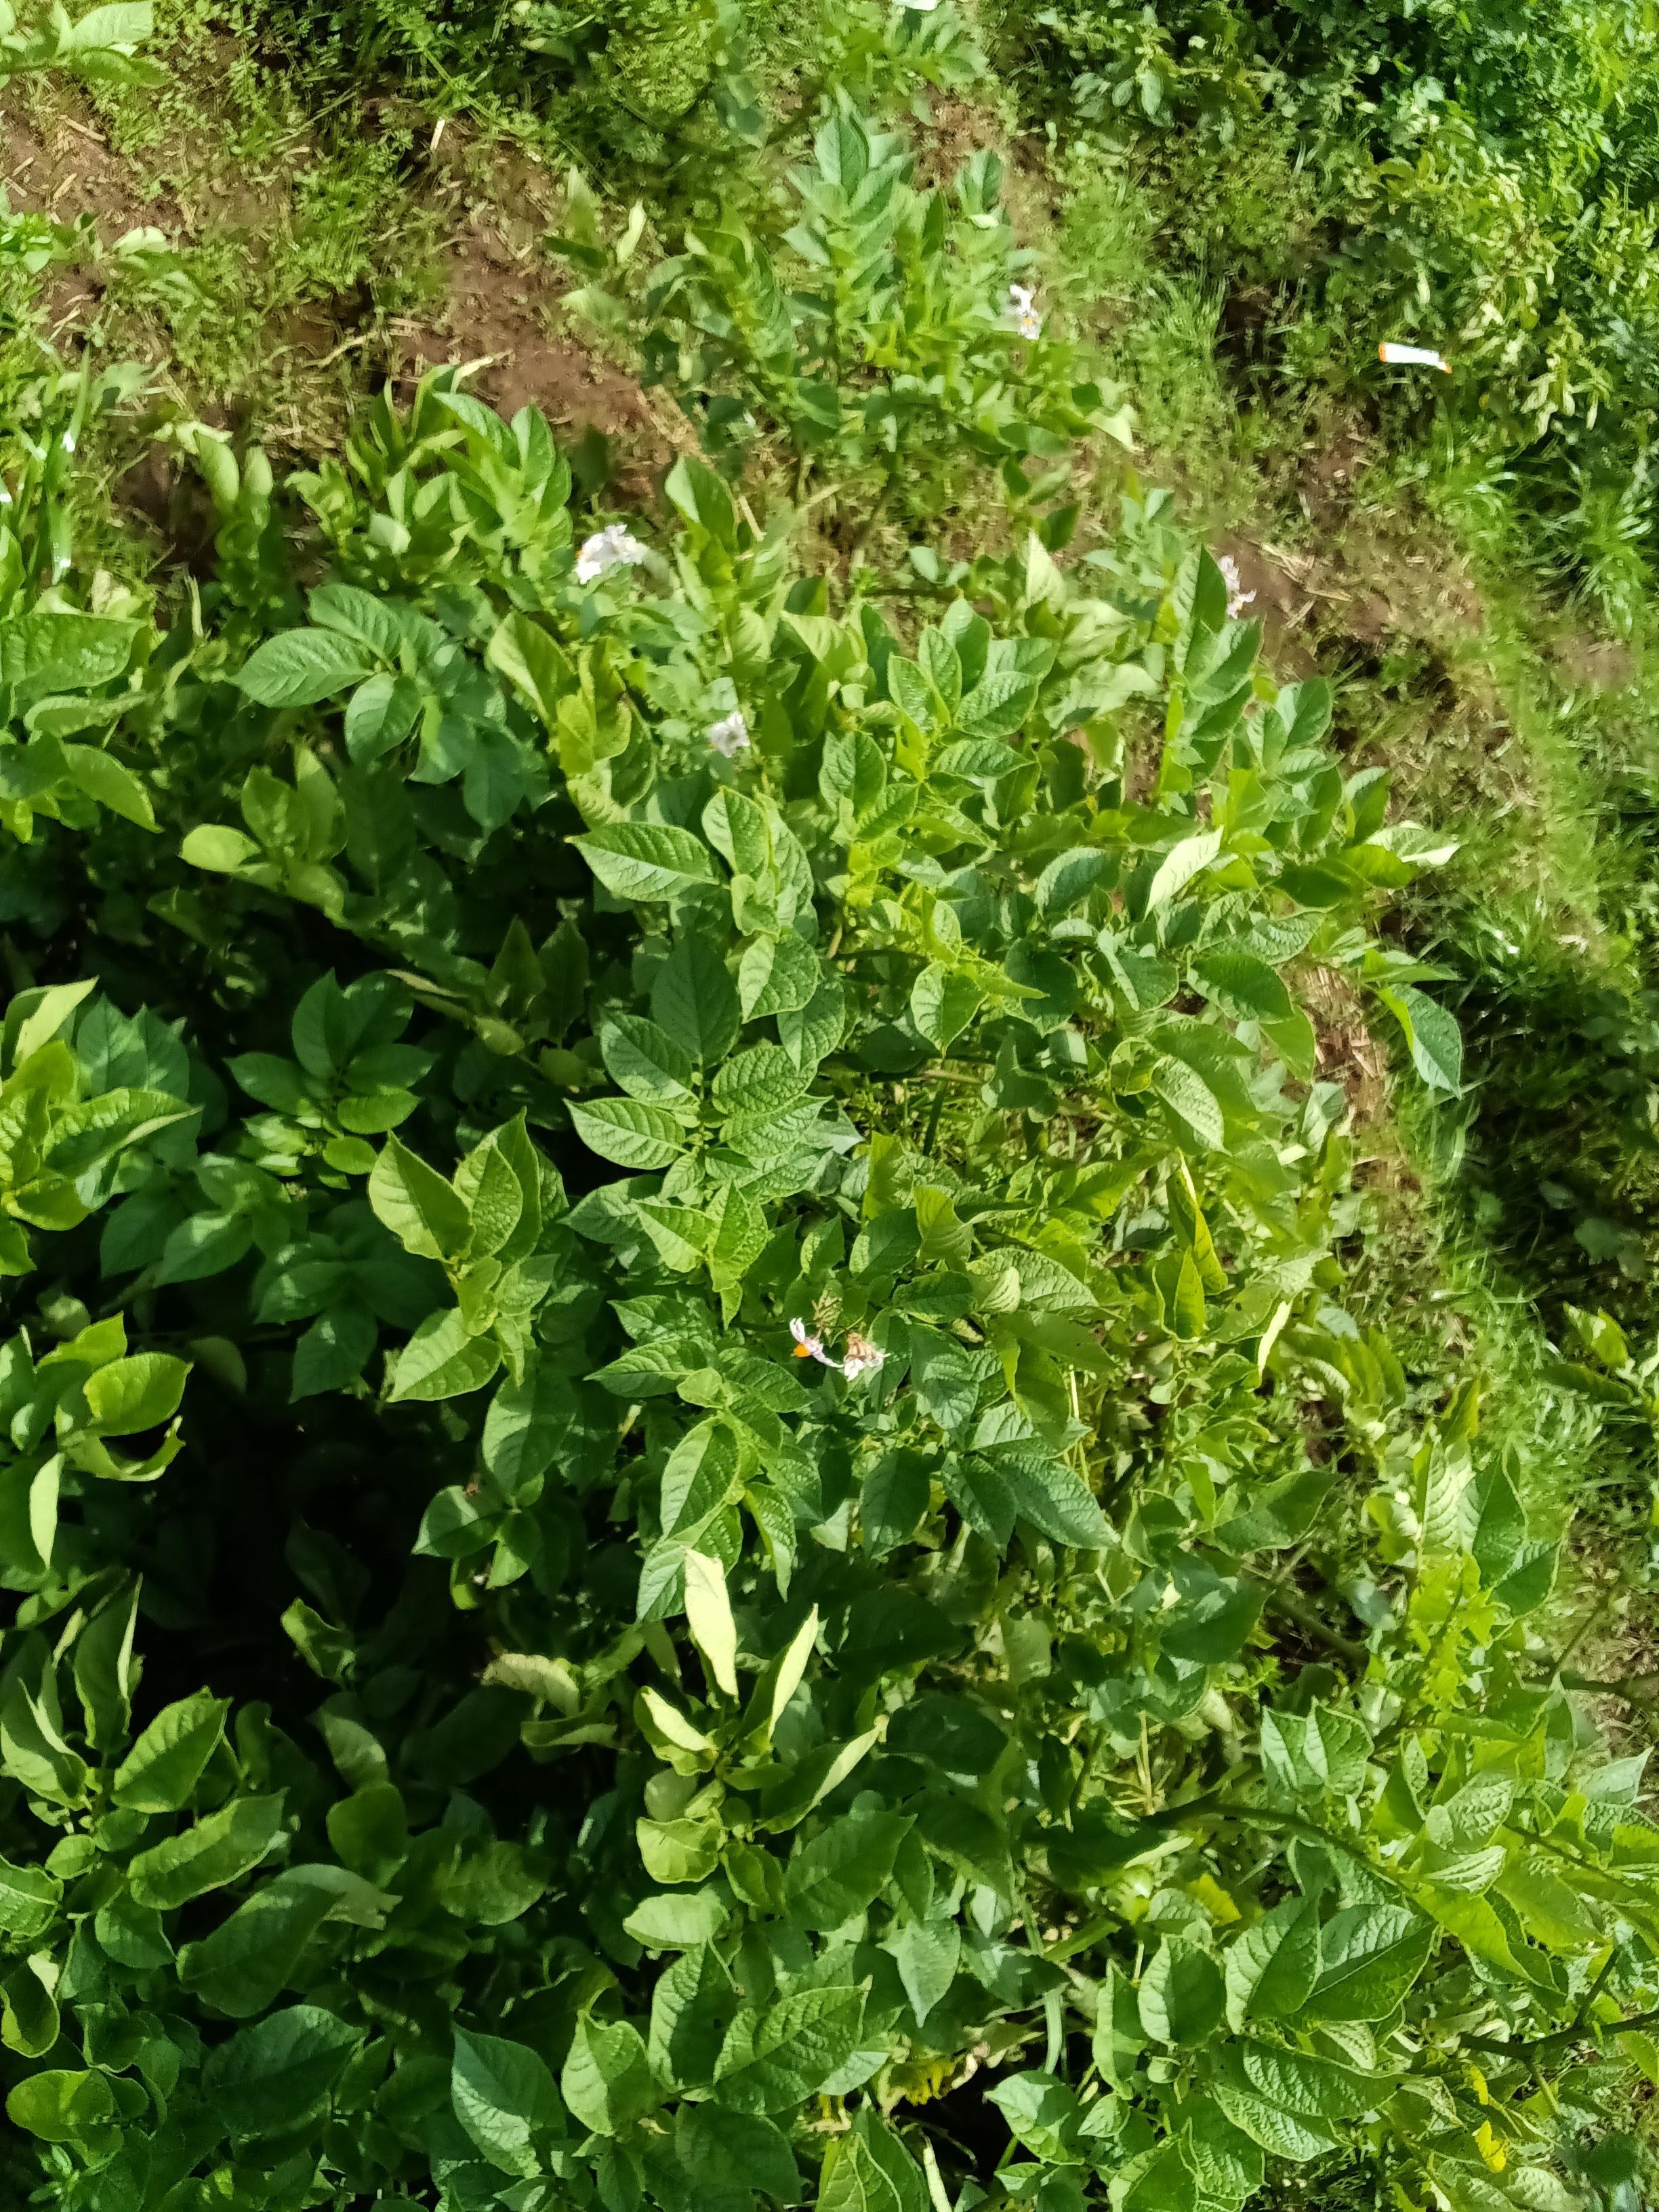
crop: potato
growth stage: flowering
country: Kenya
